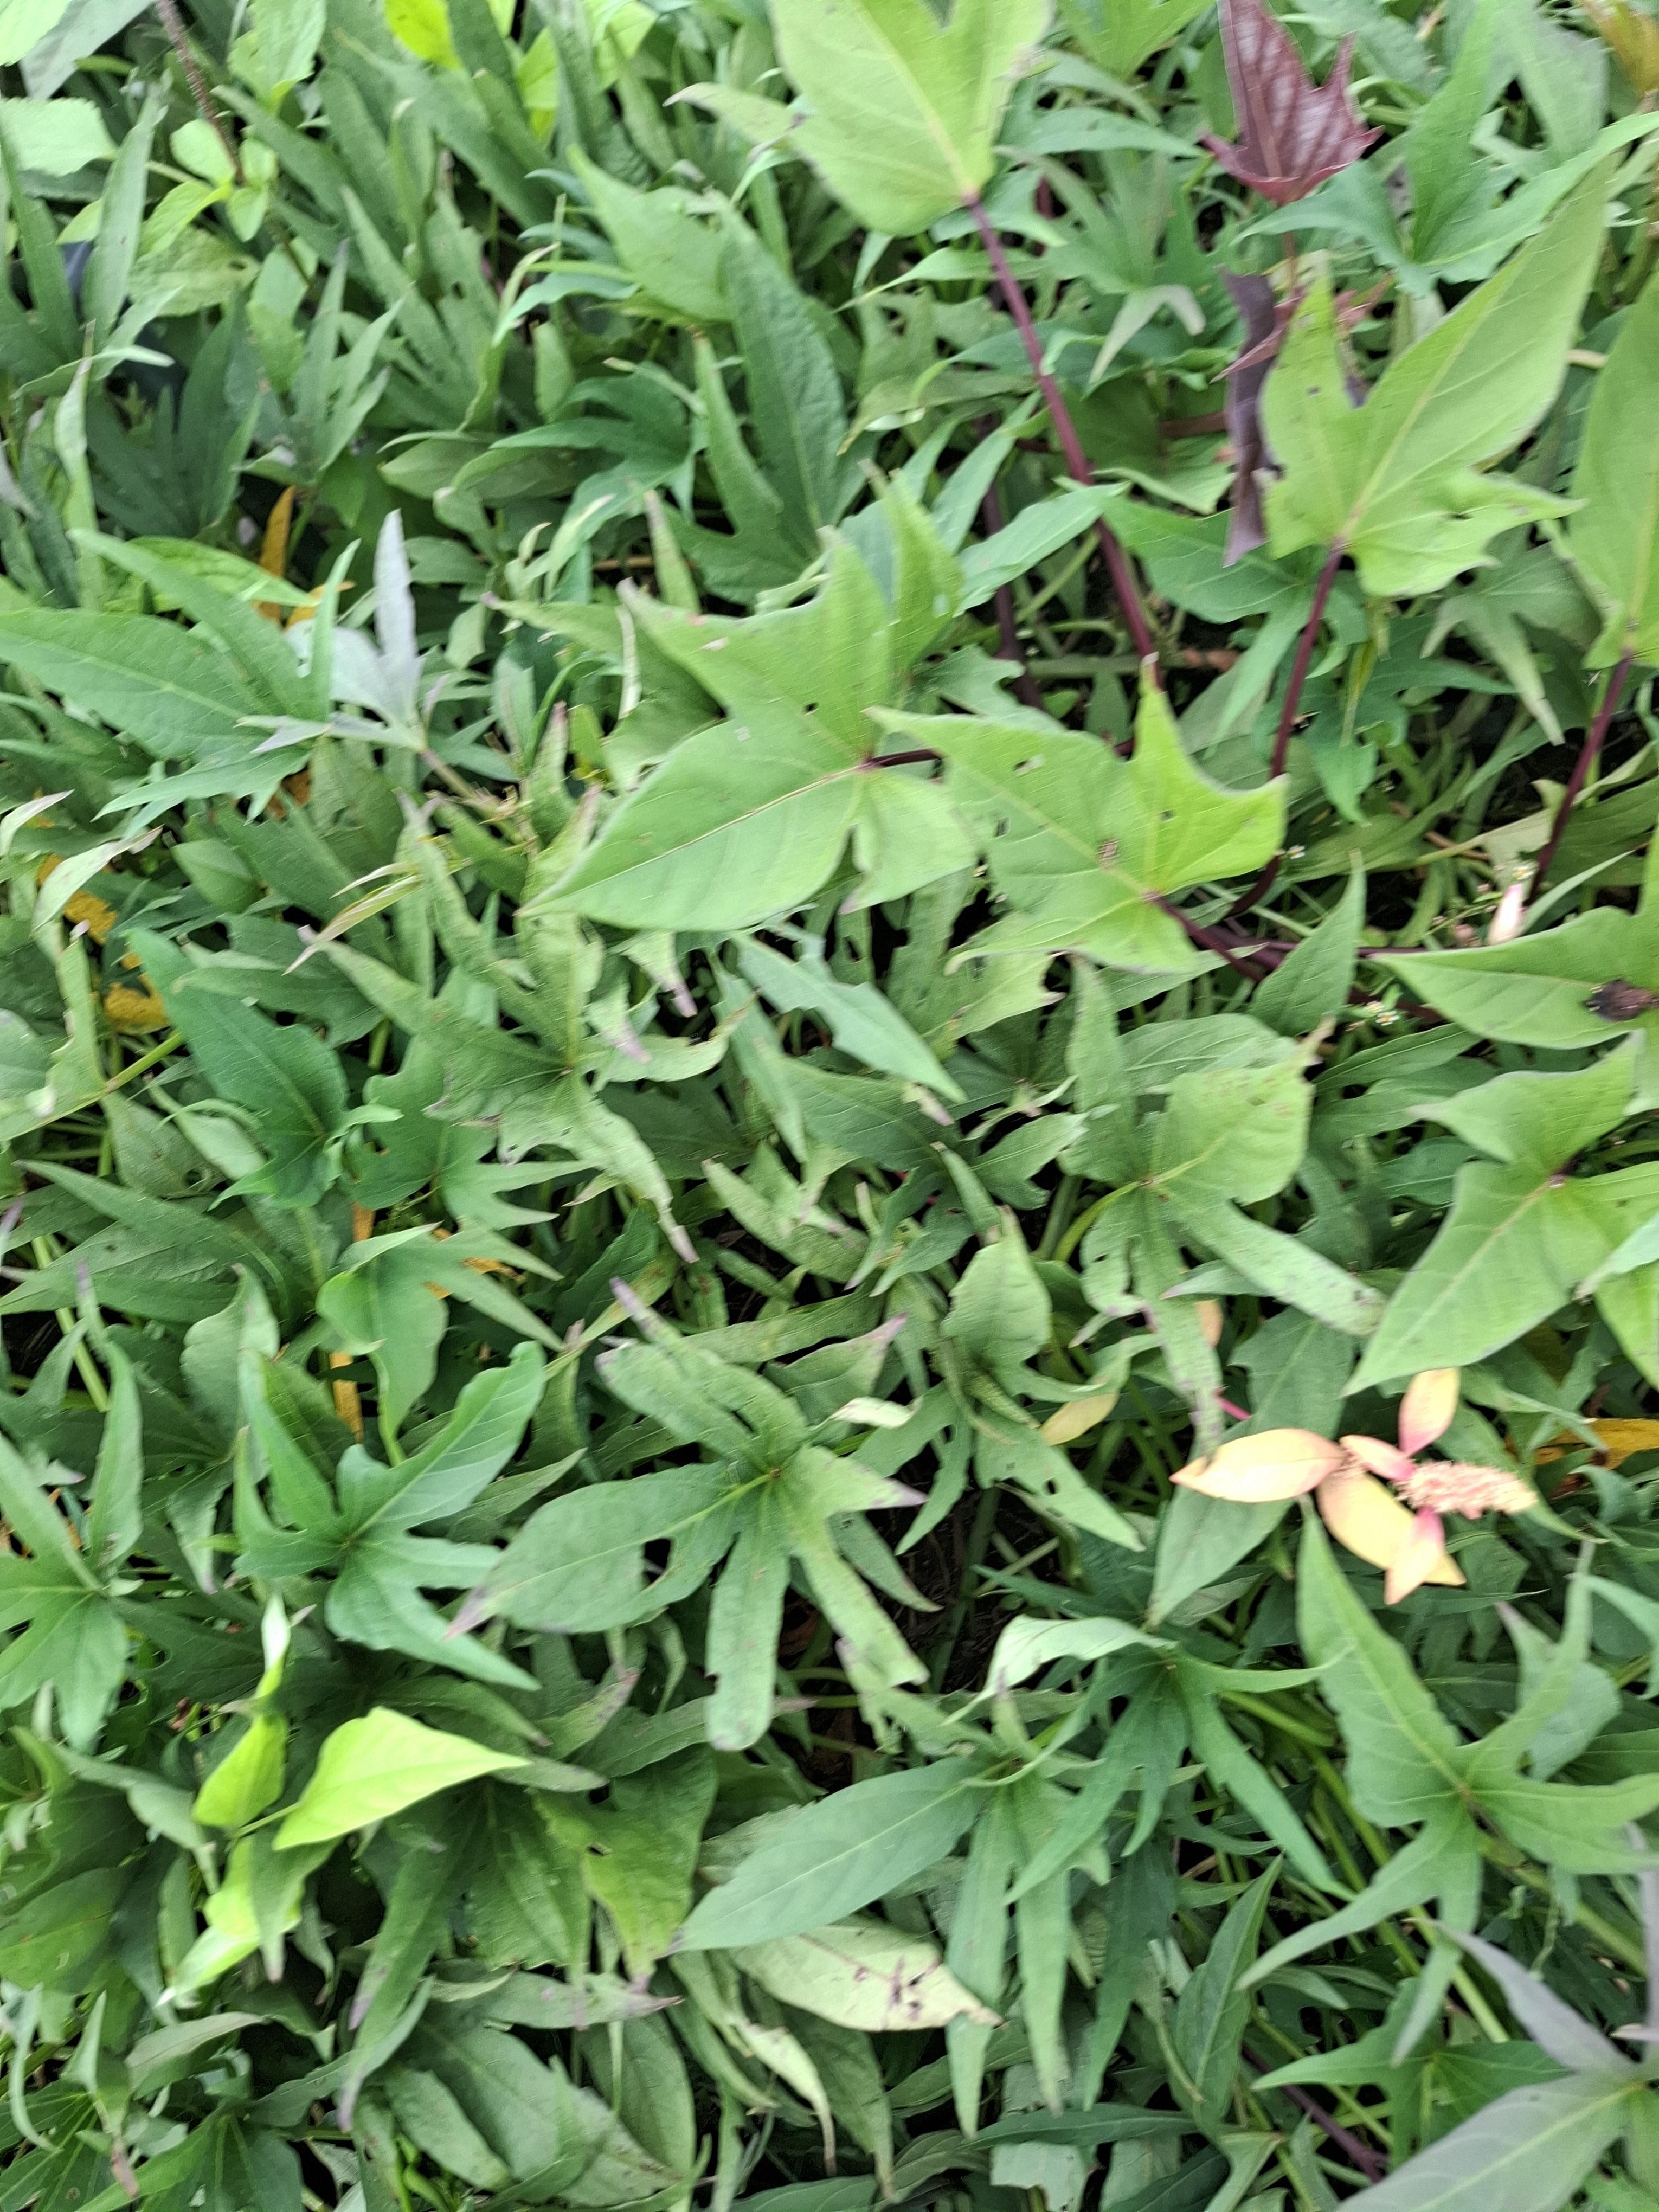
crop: sorghum
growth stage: heading tuber
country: Tanzania
